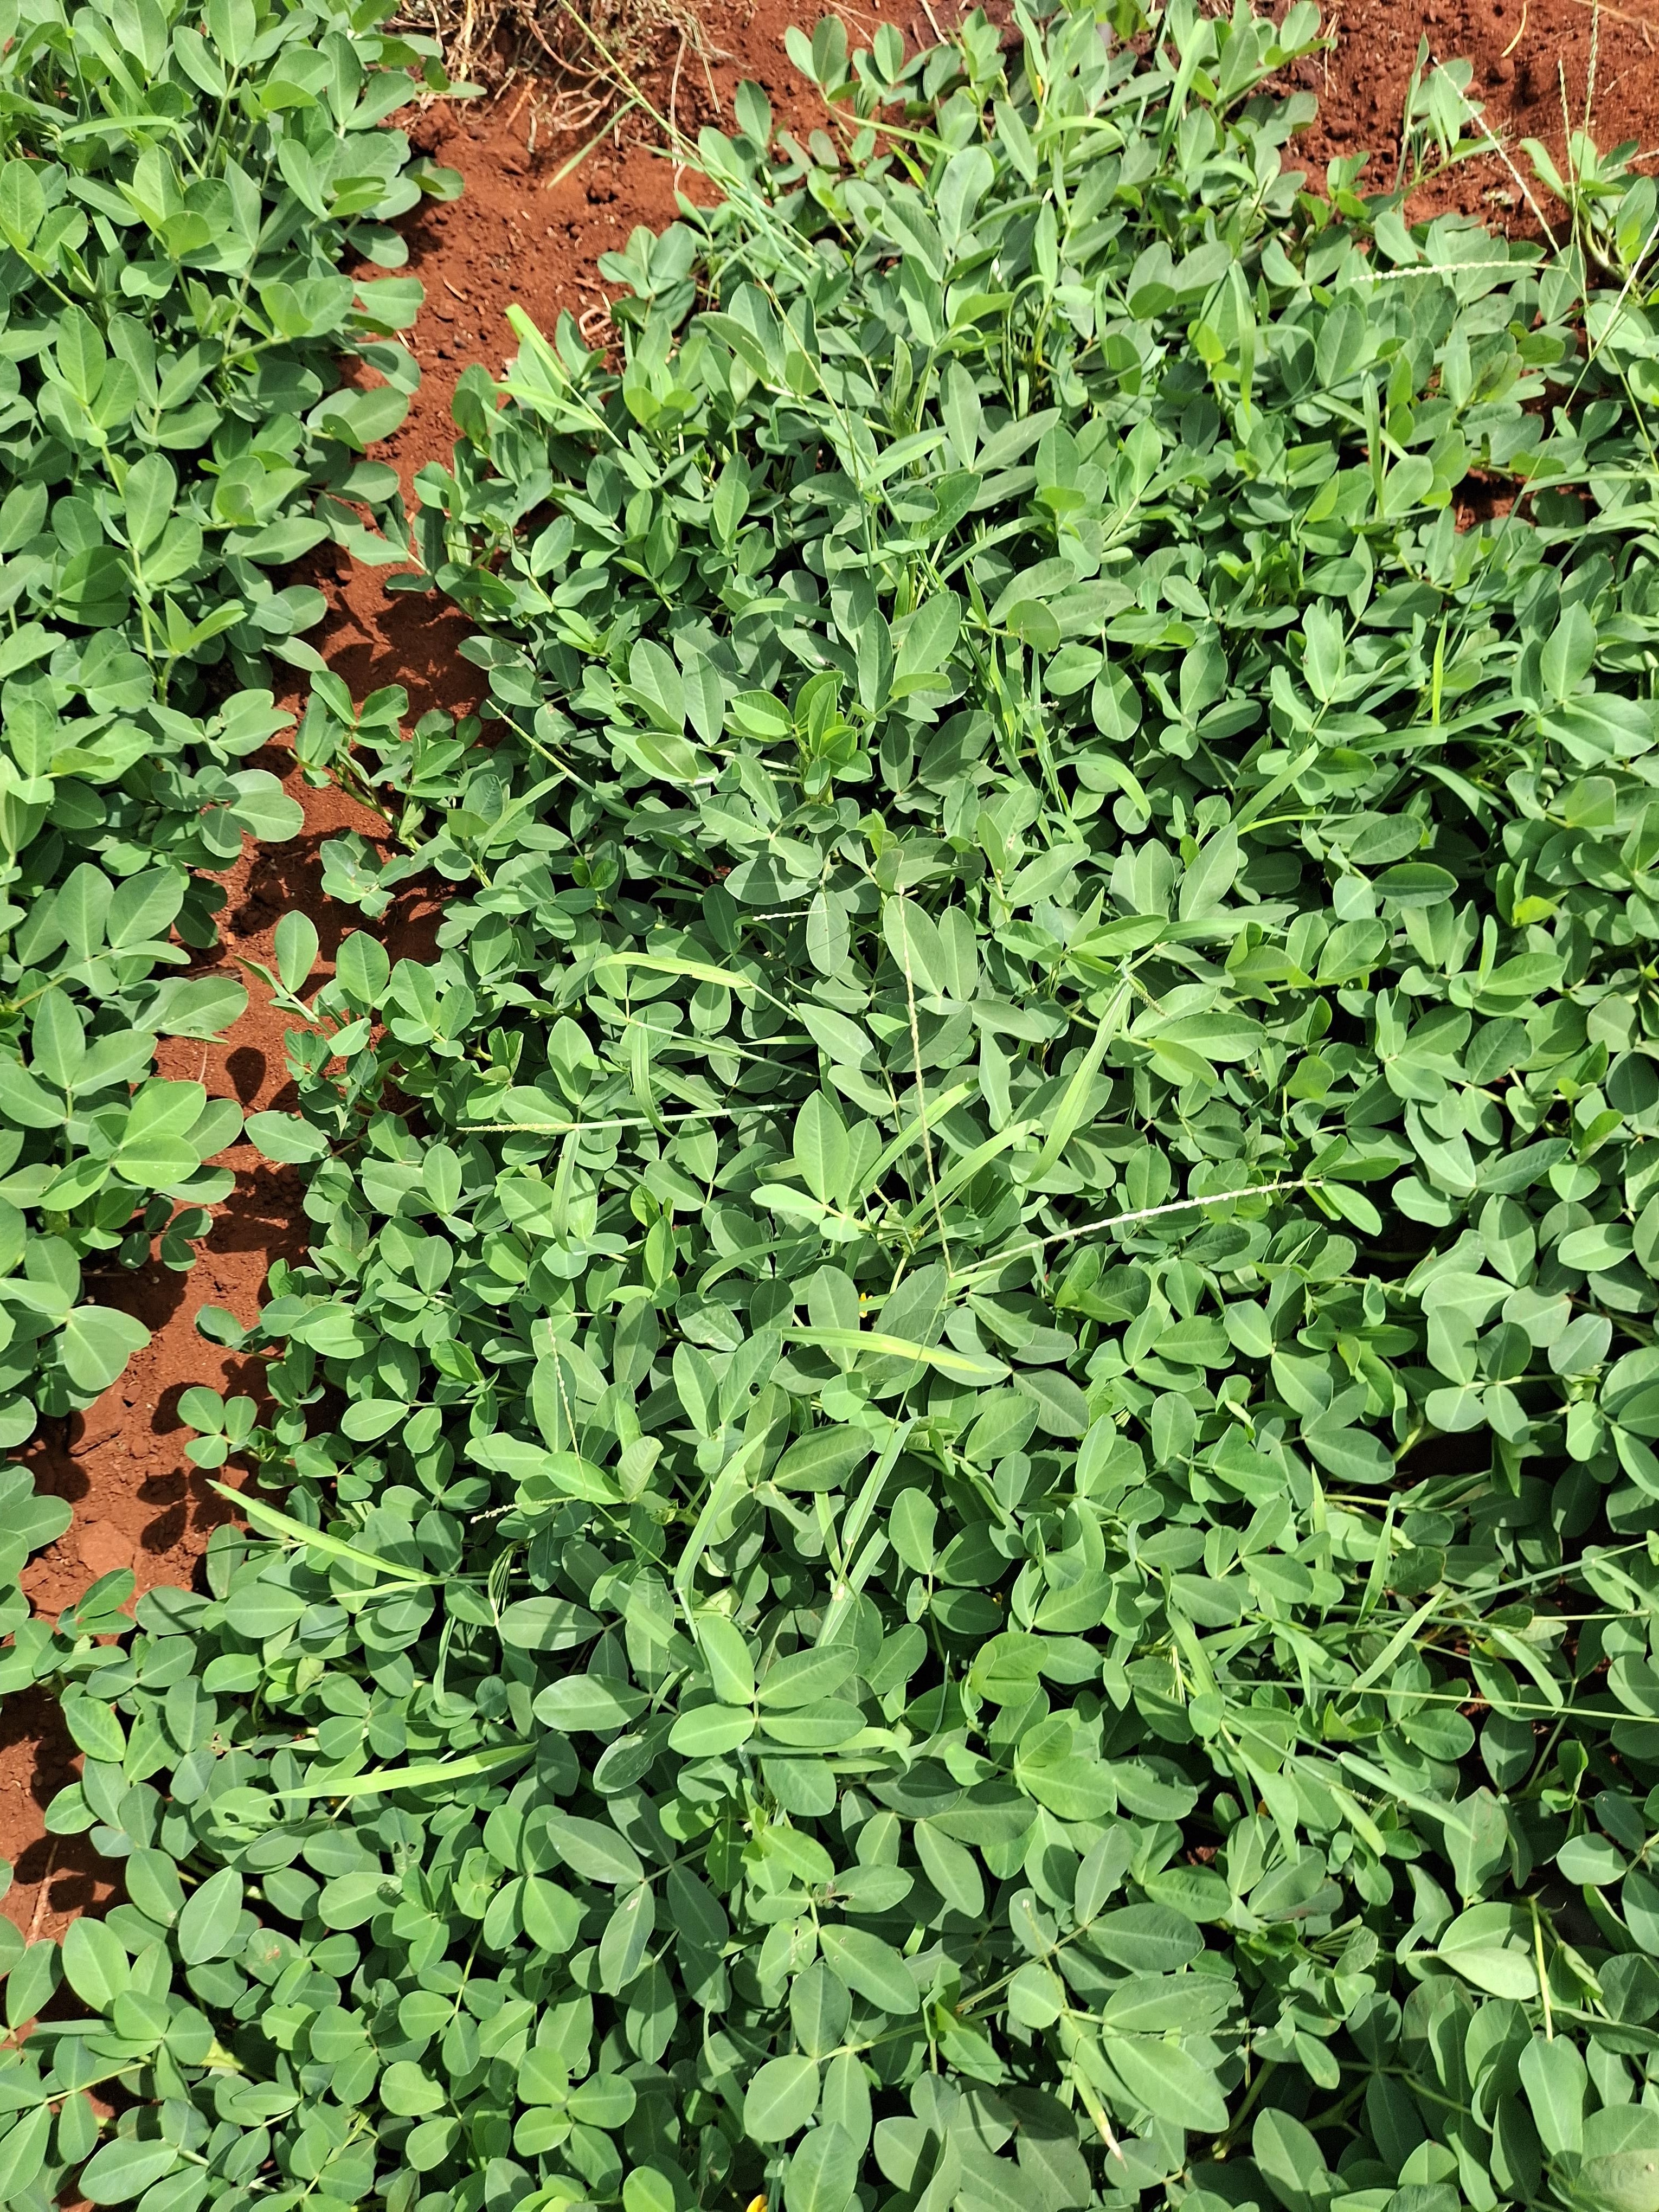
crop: groundnut
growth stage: flowering
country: Kenya
